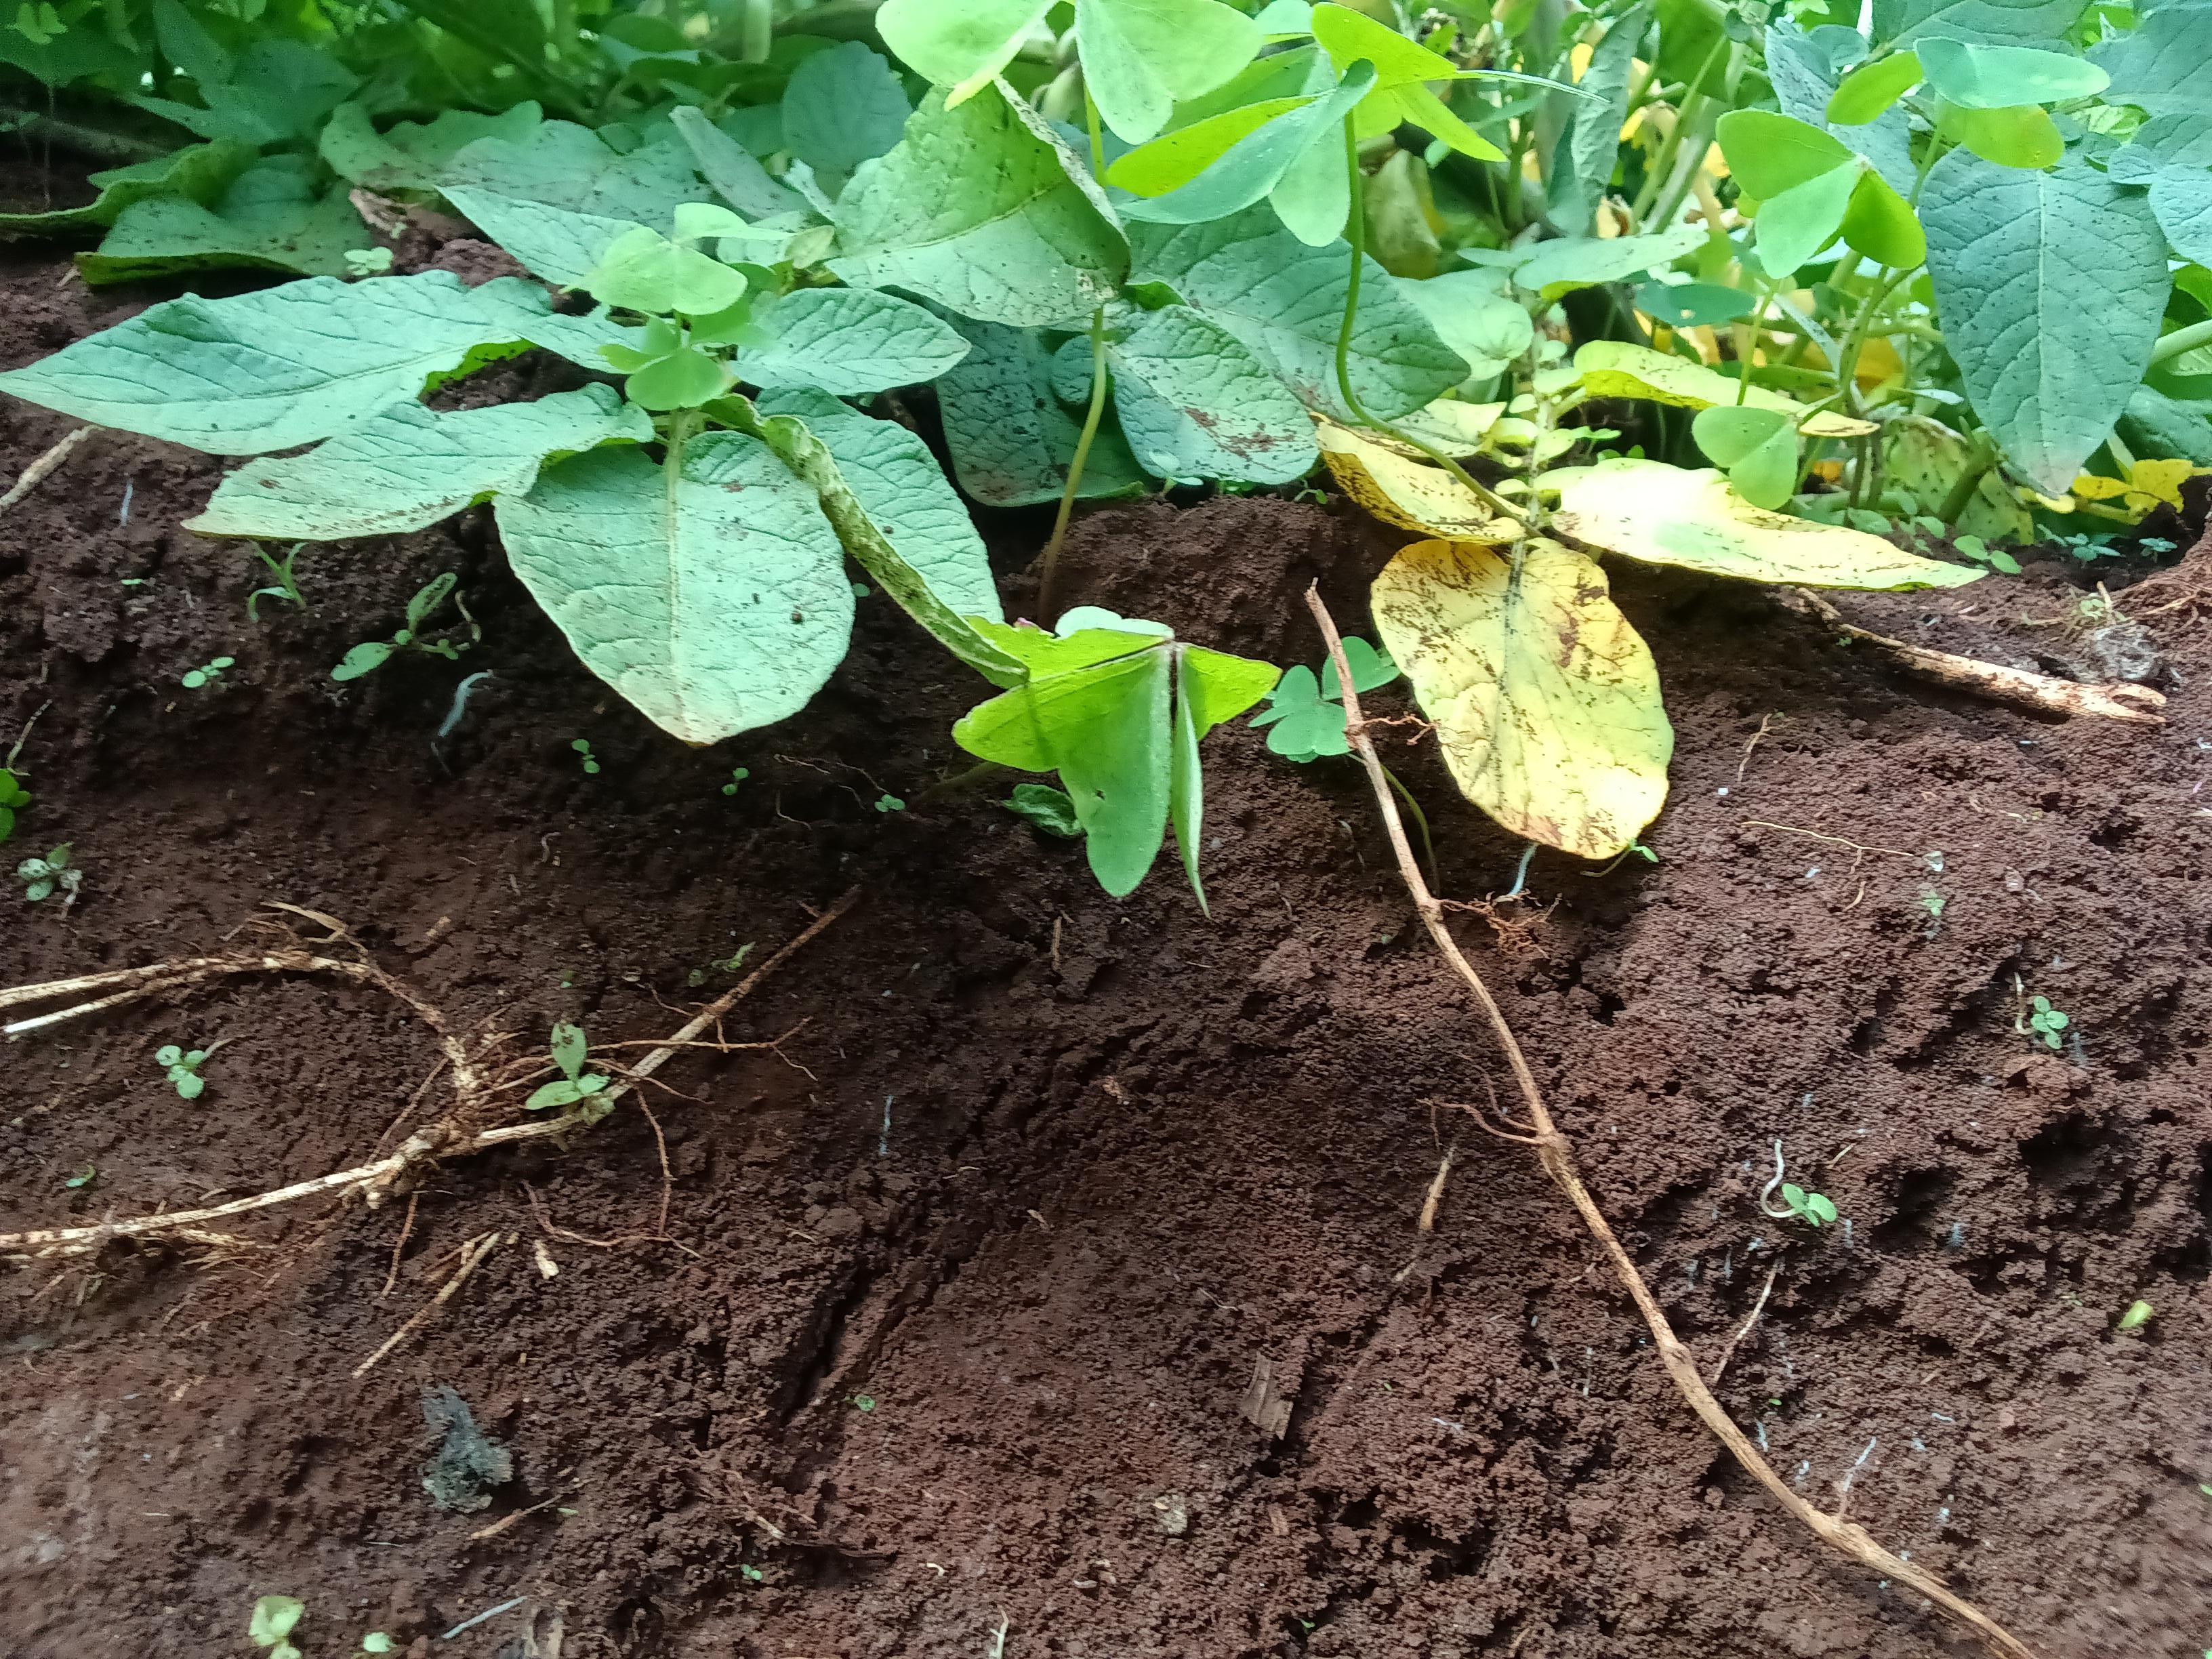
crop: potato
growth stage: flowering
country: Kenya
